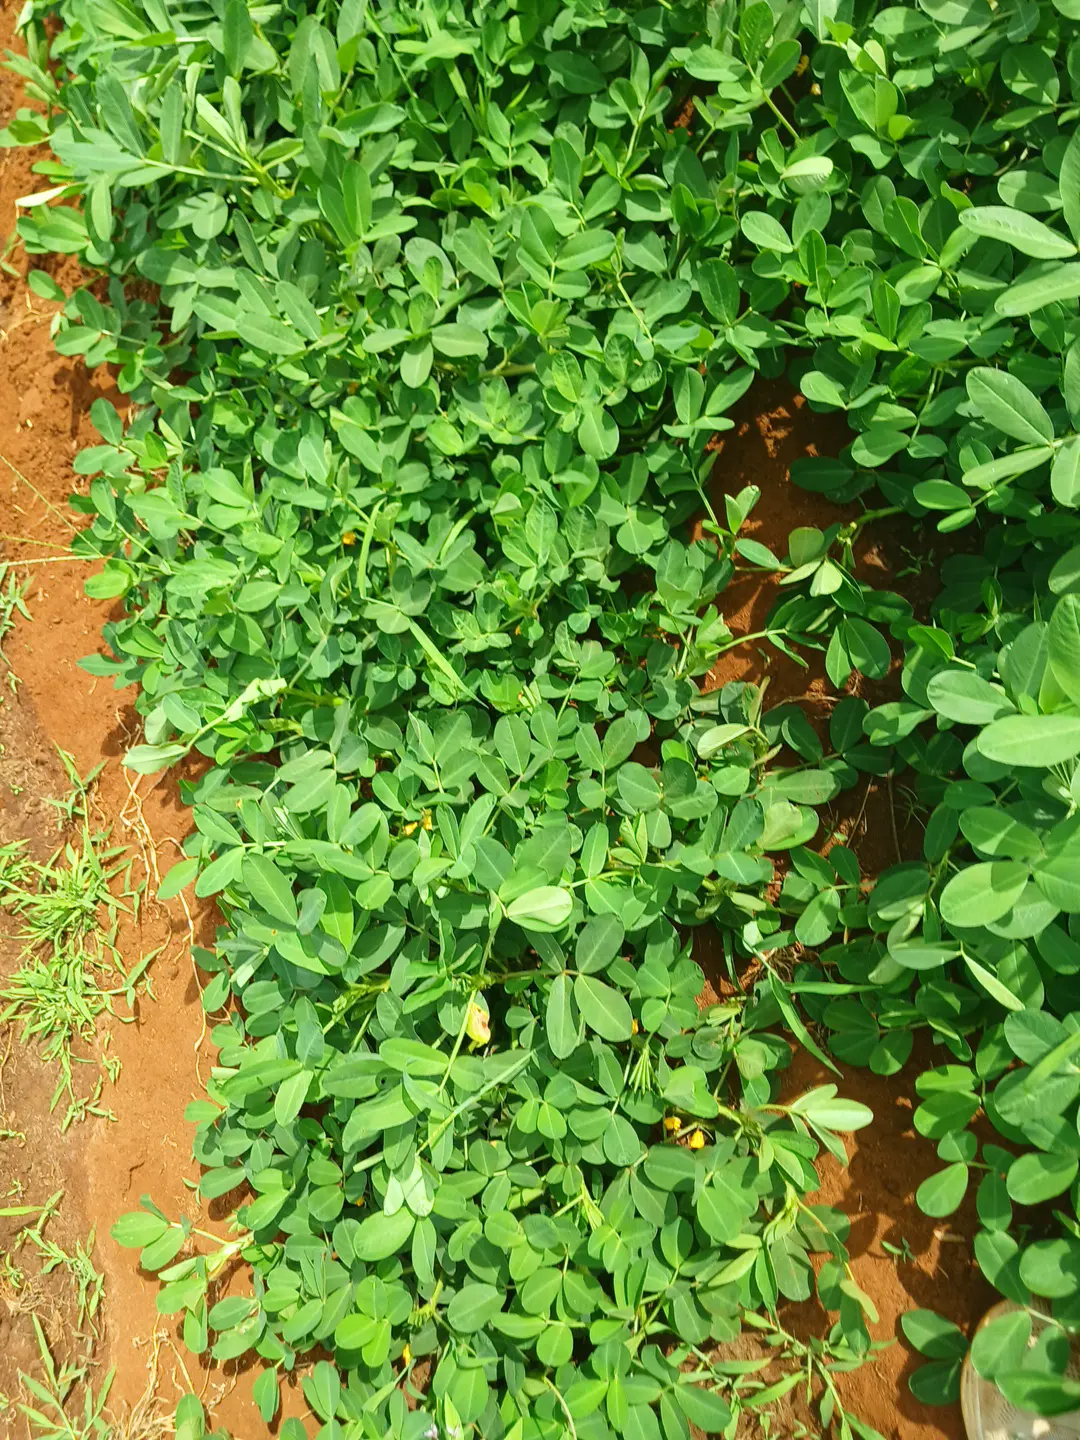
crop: groundnut
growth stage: flowering
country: Kenya
